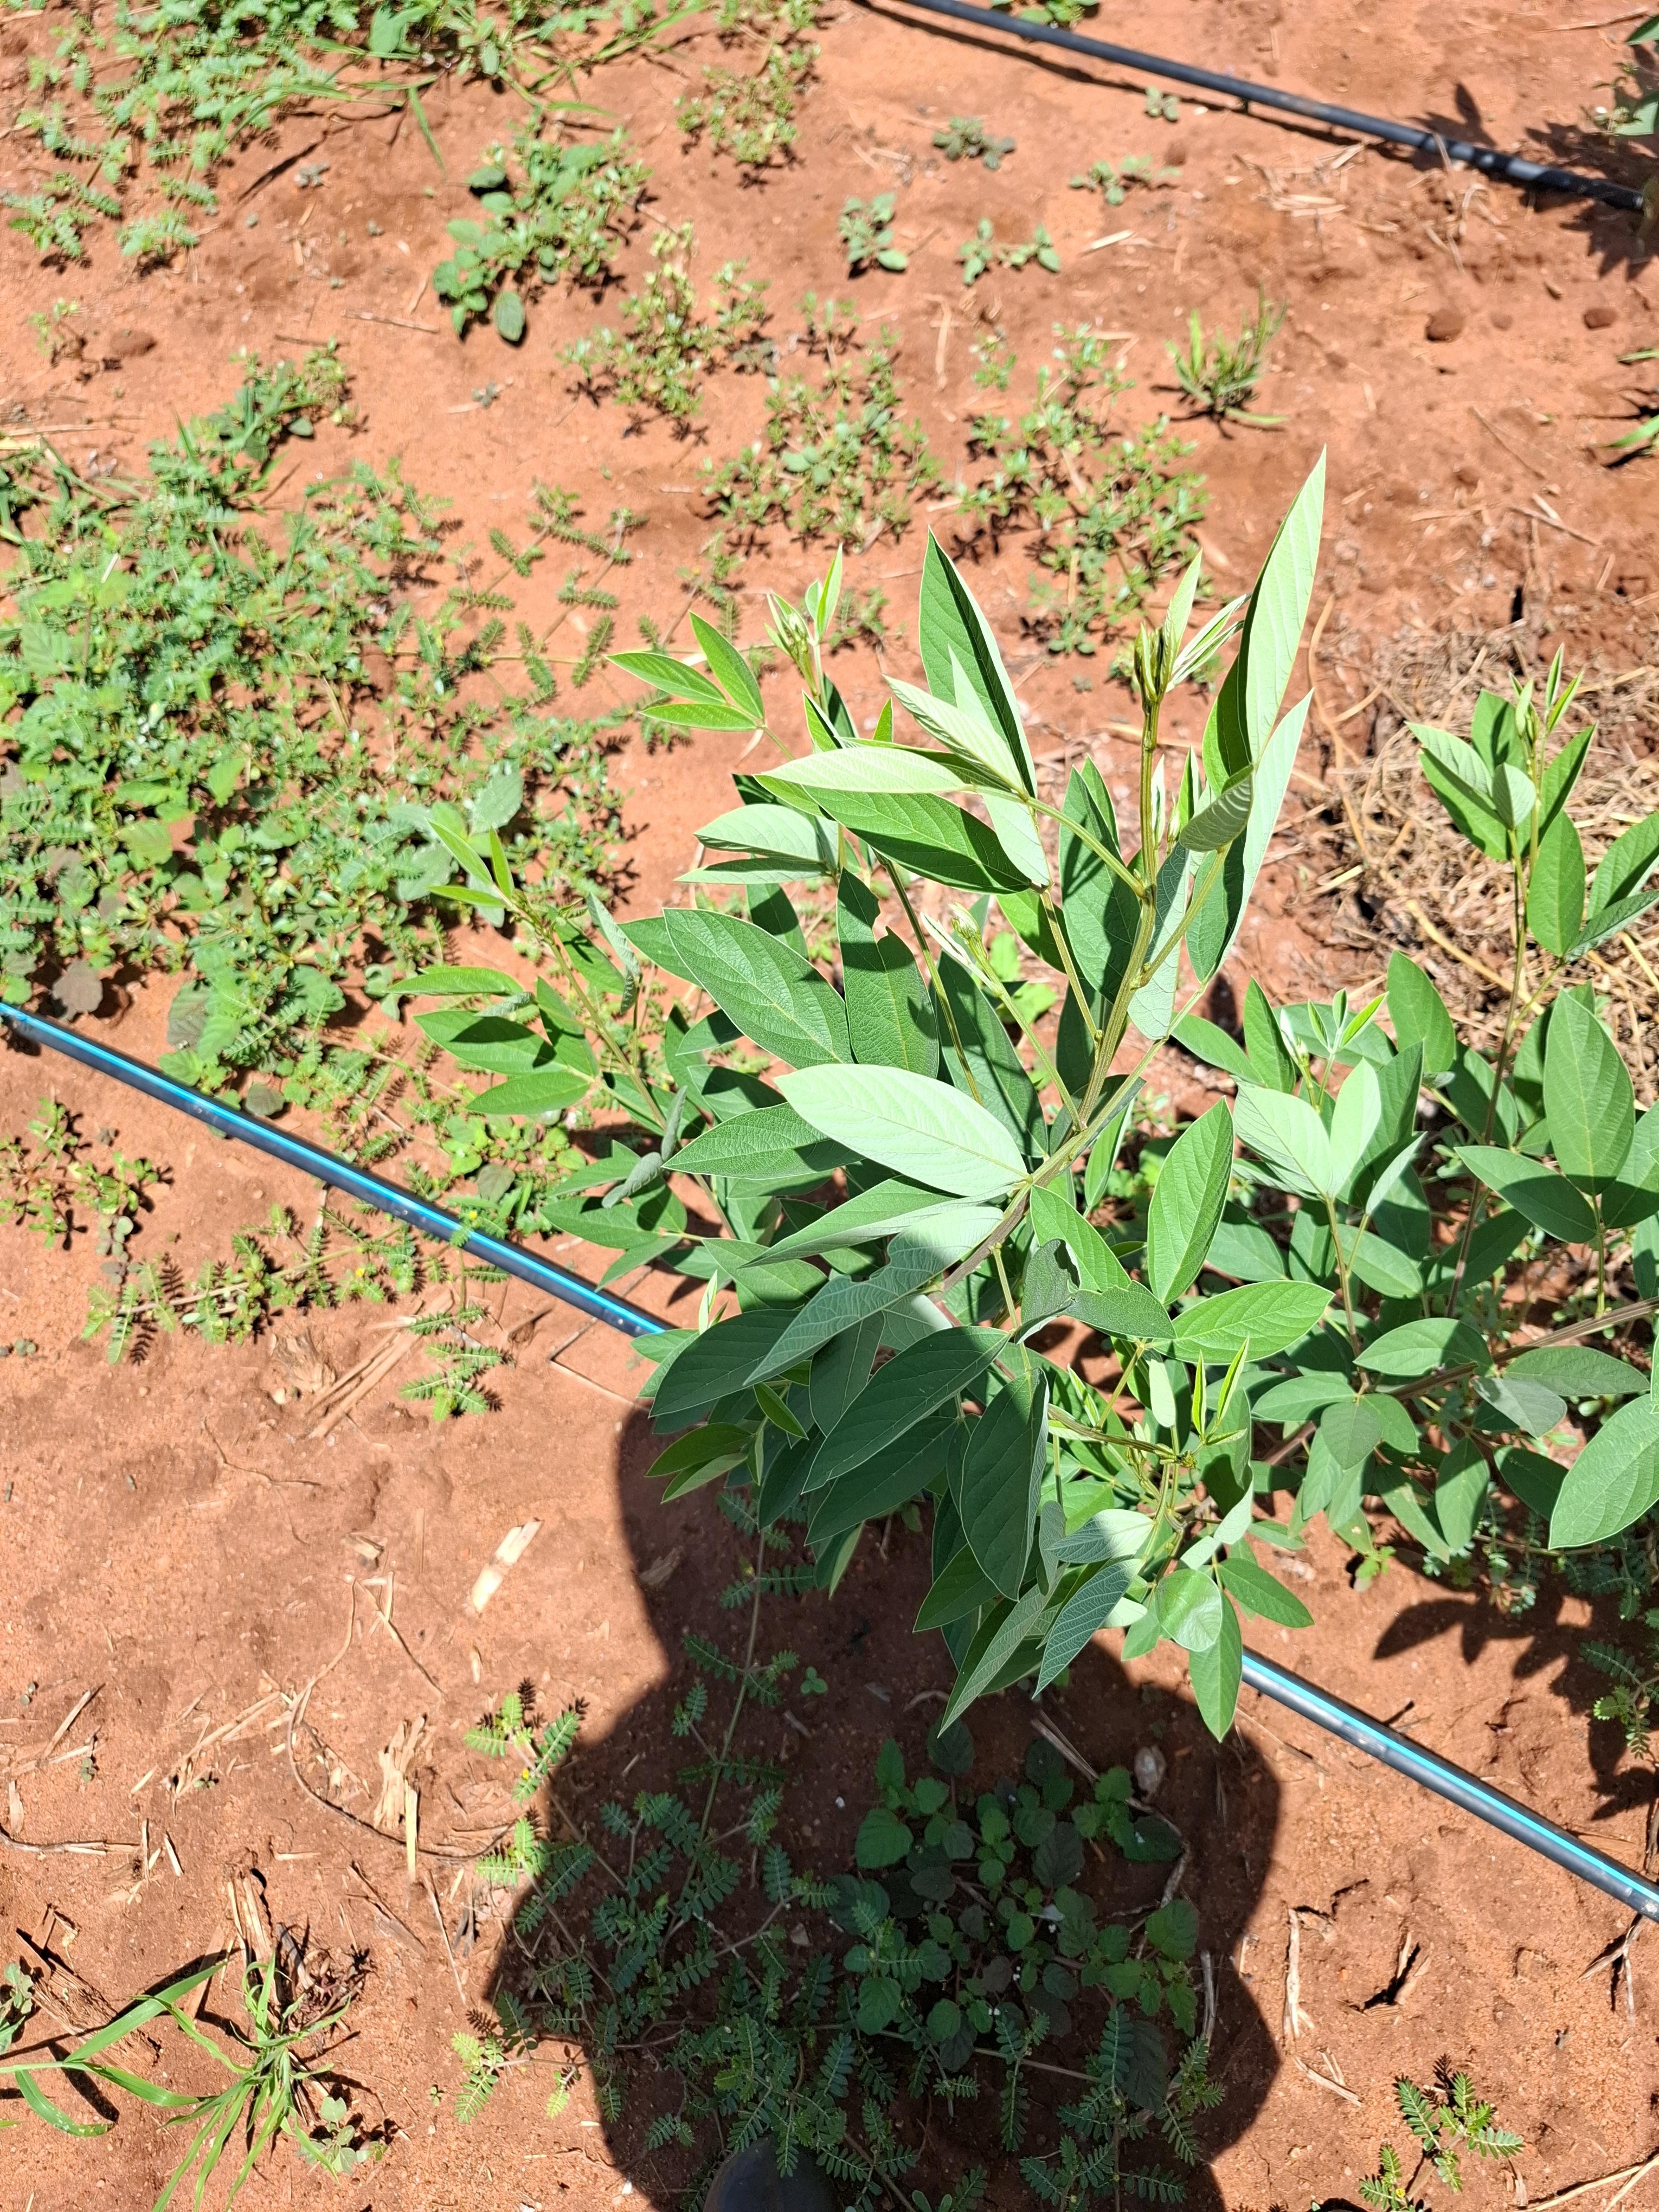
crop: pigeonpea
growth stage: flowering
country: Kenya
